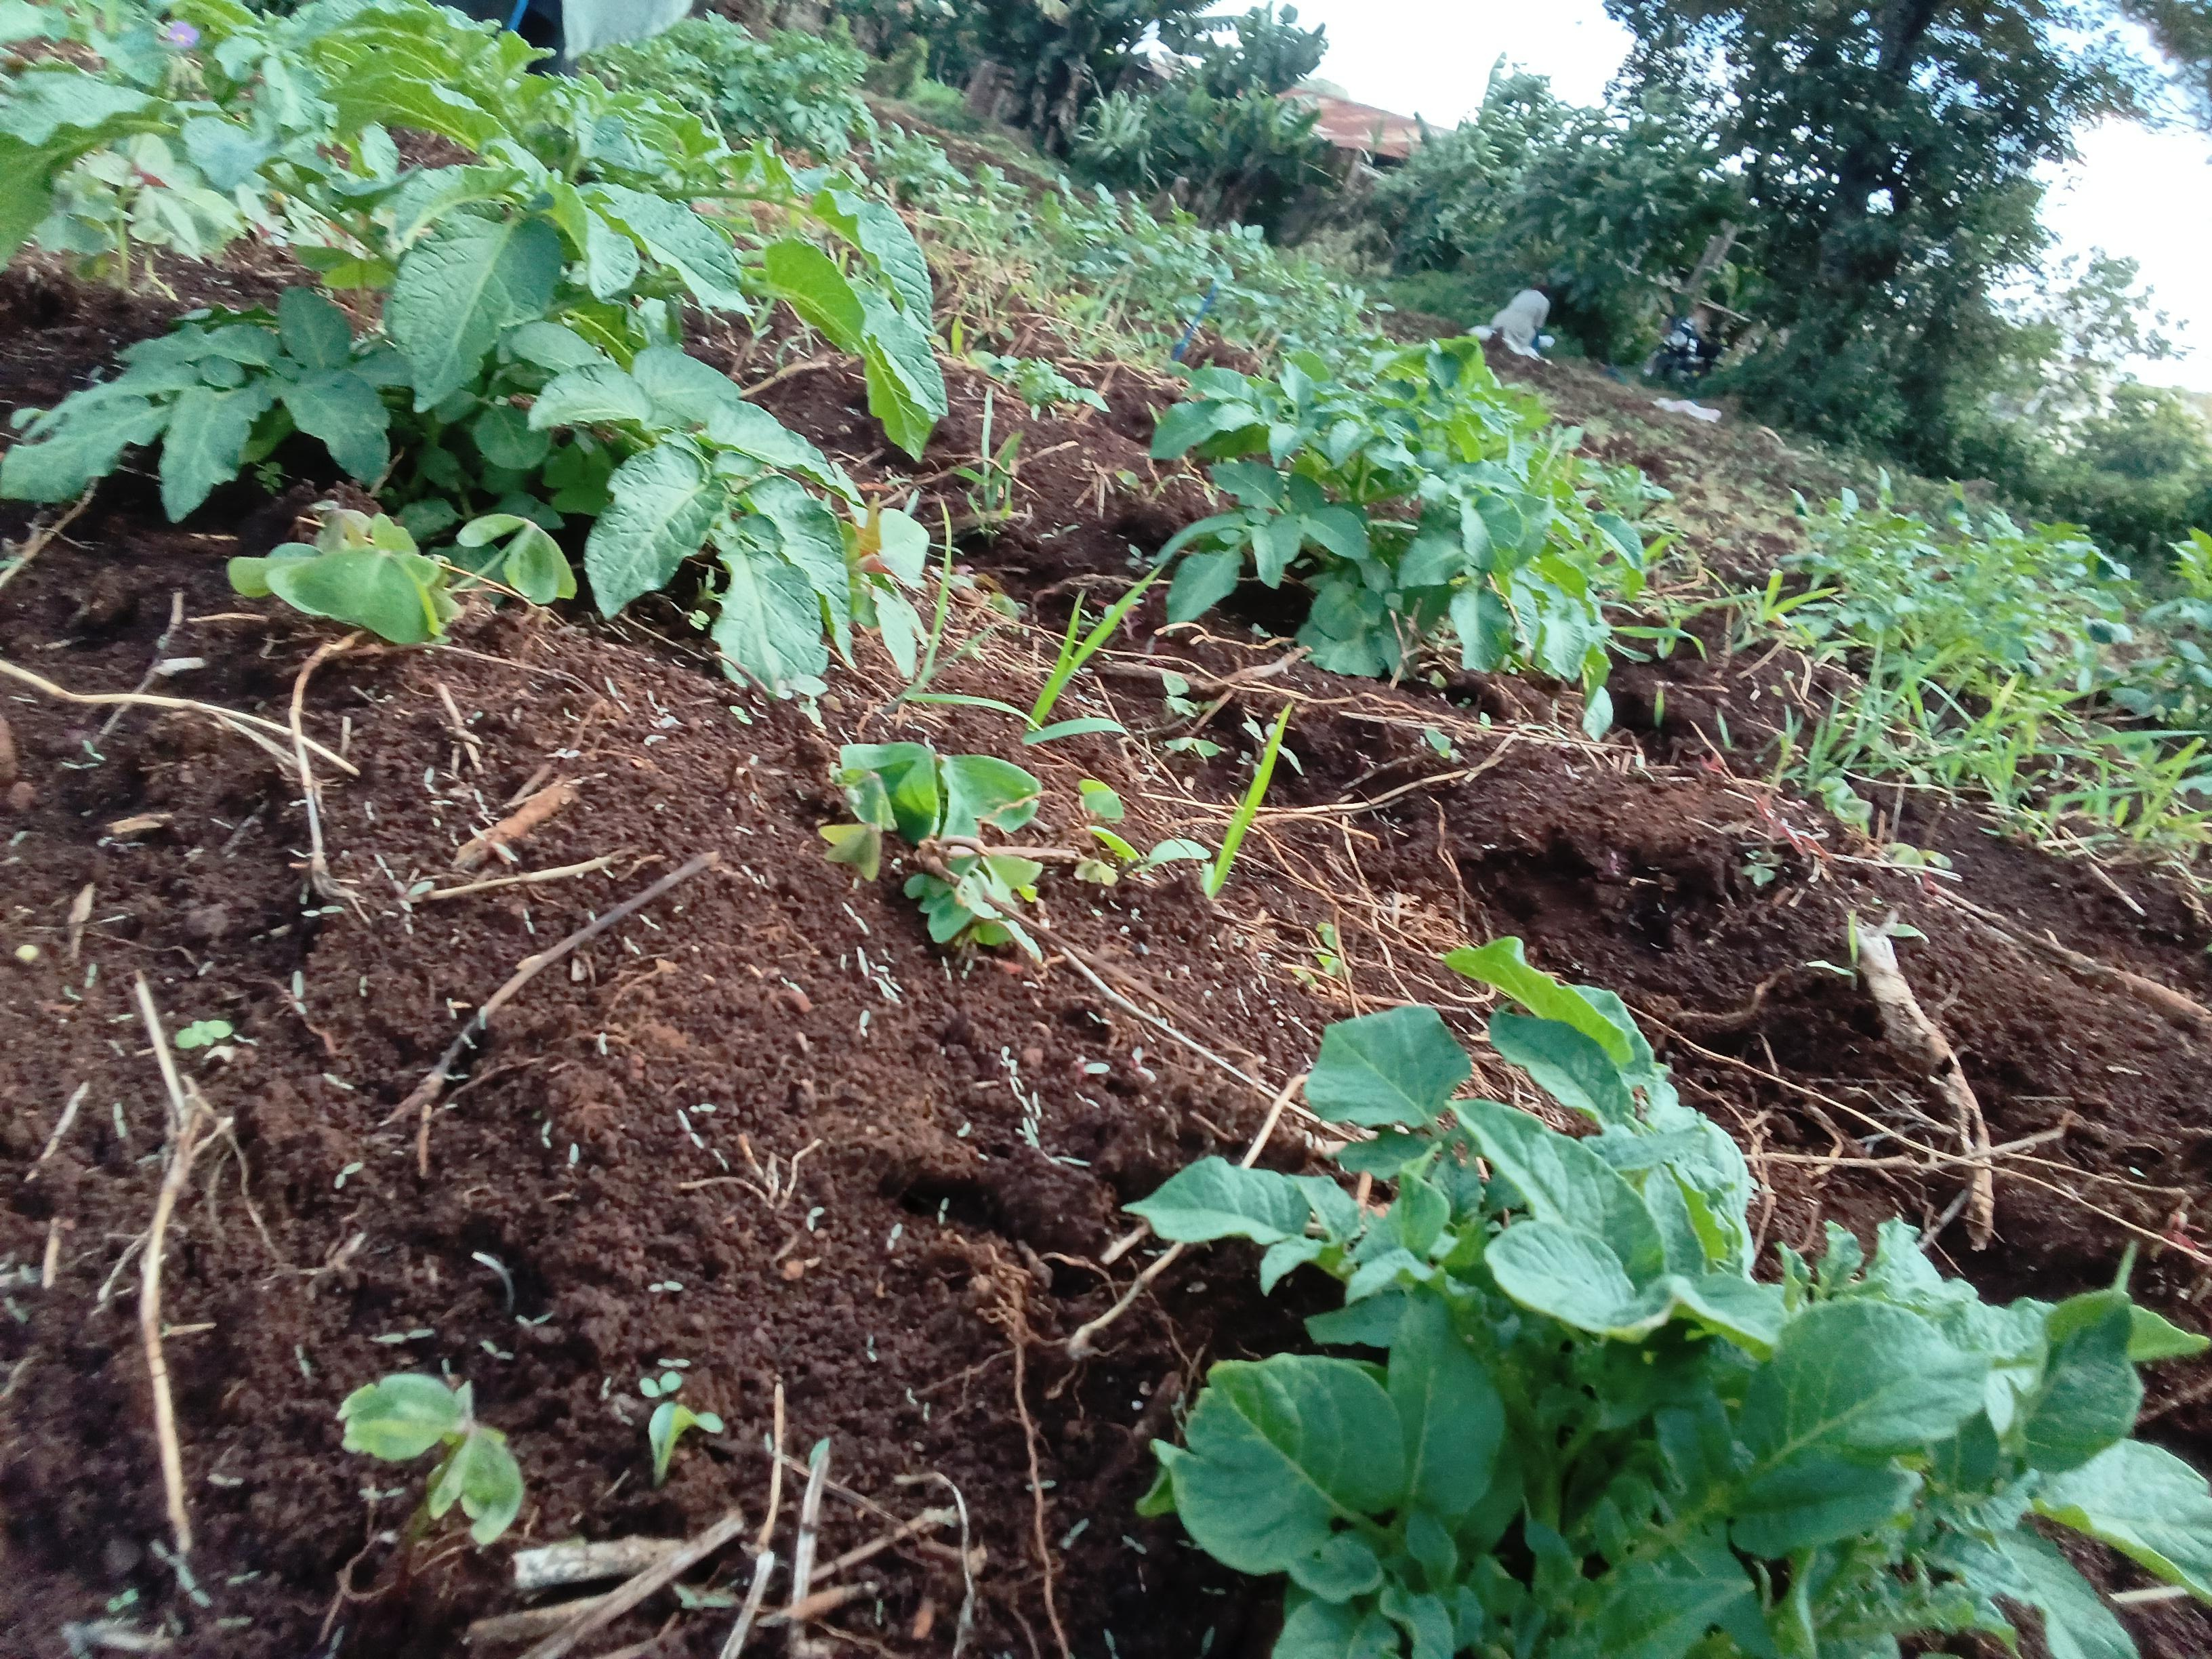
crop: potato
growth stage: vegetative
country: Kenya
